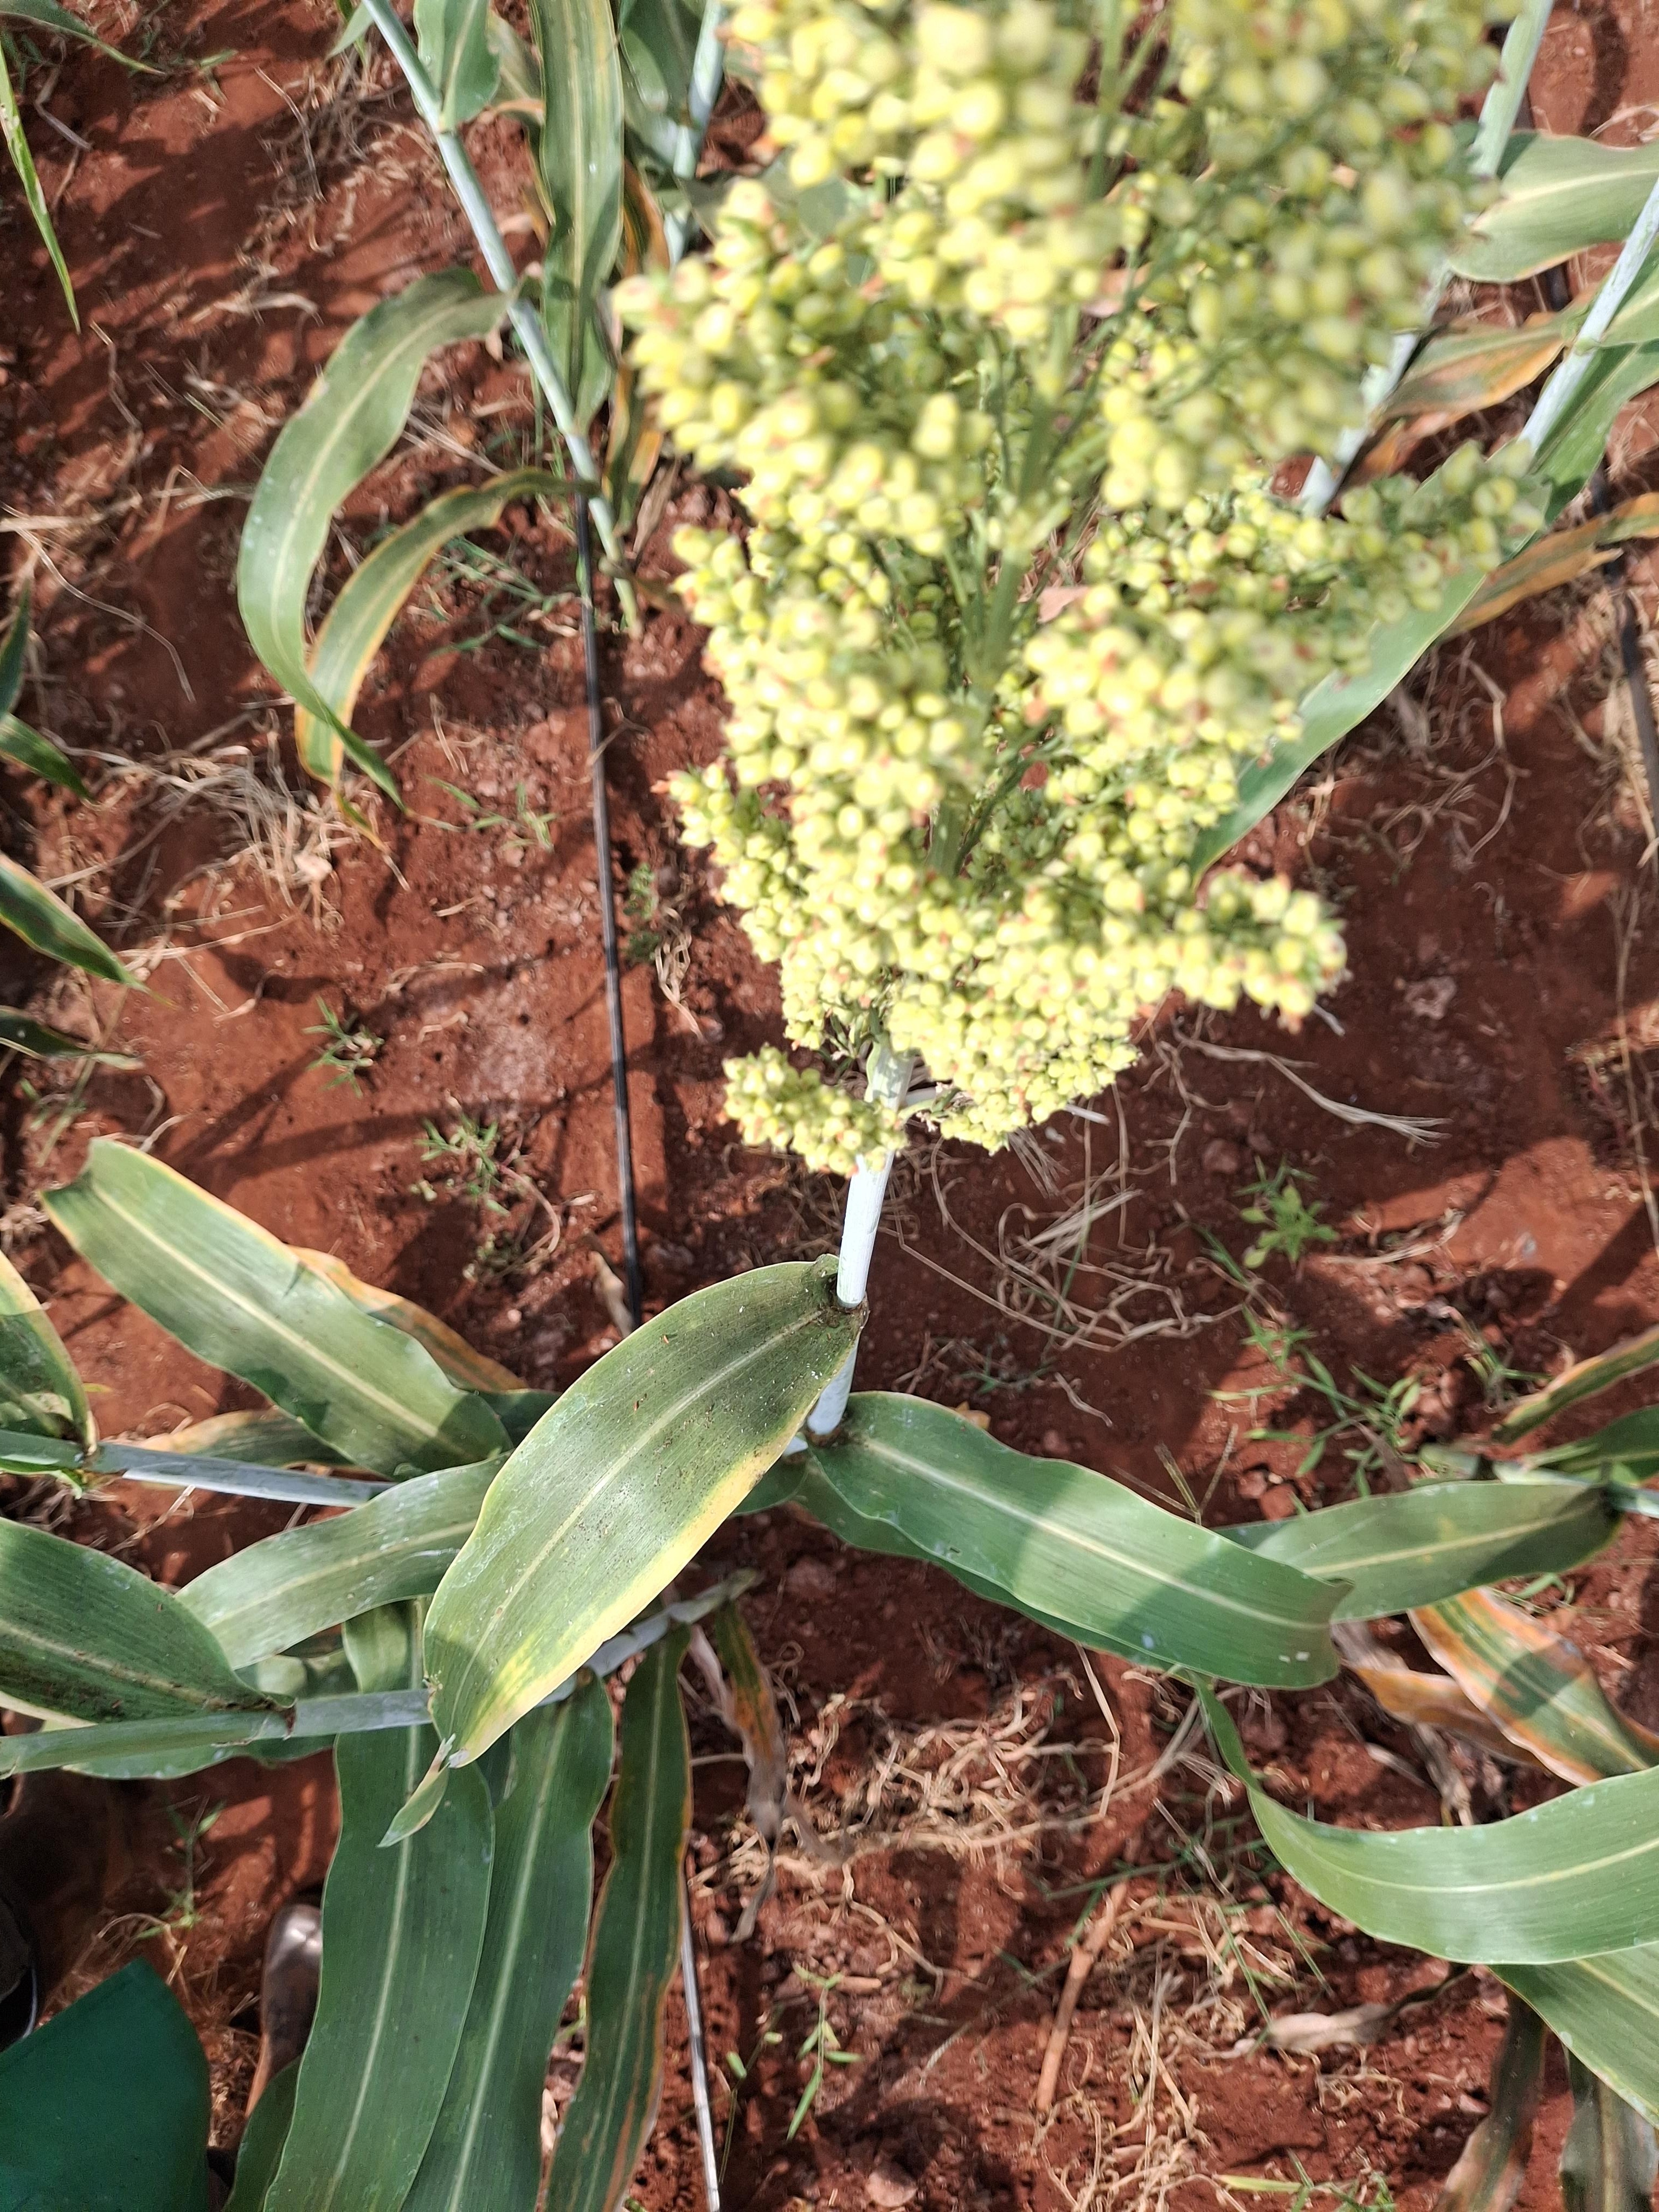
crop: sorghum
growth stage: filling grain
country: Kenya
